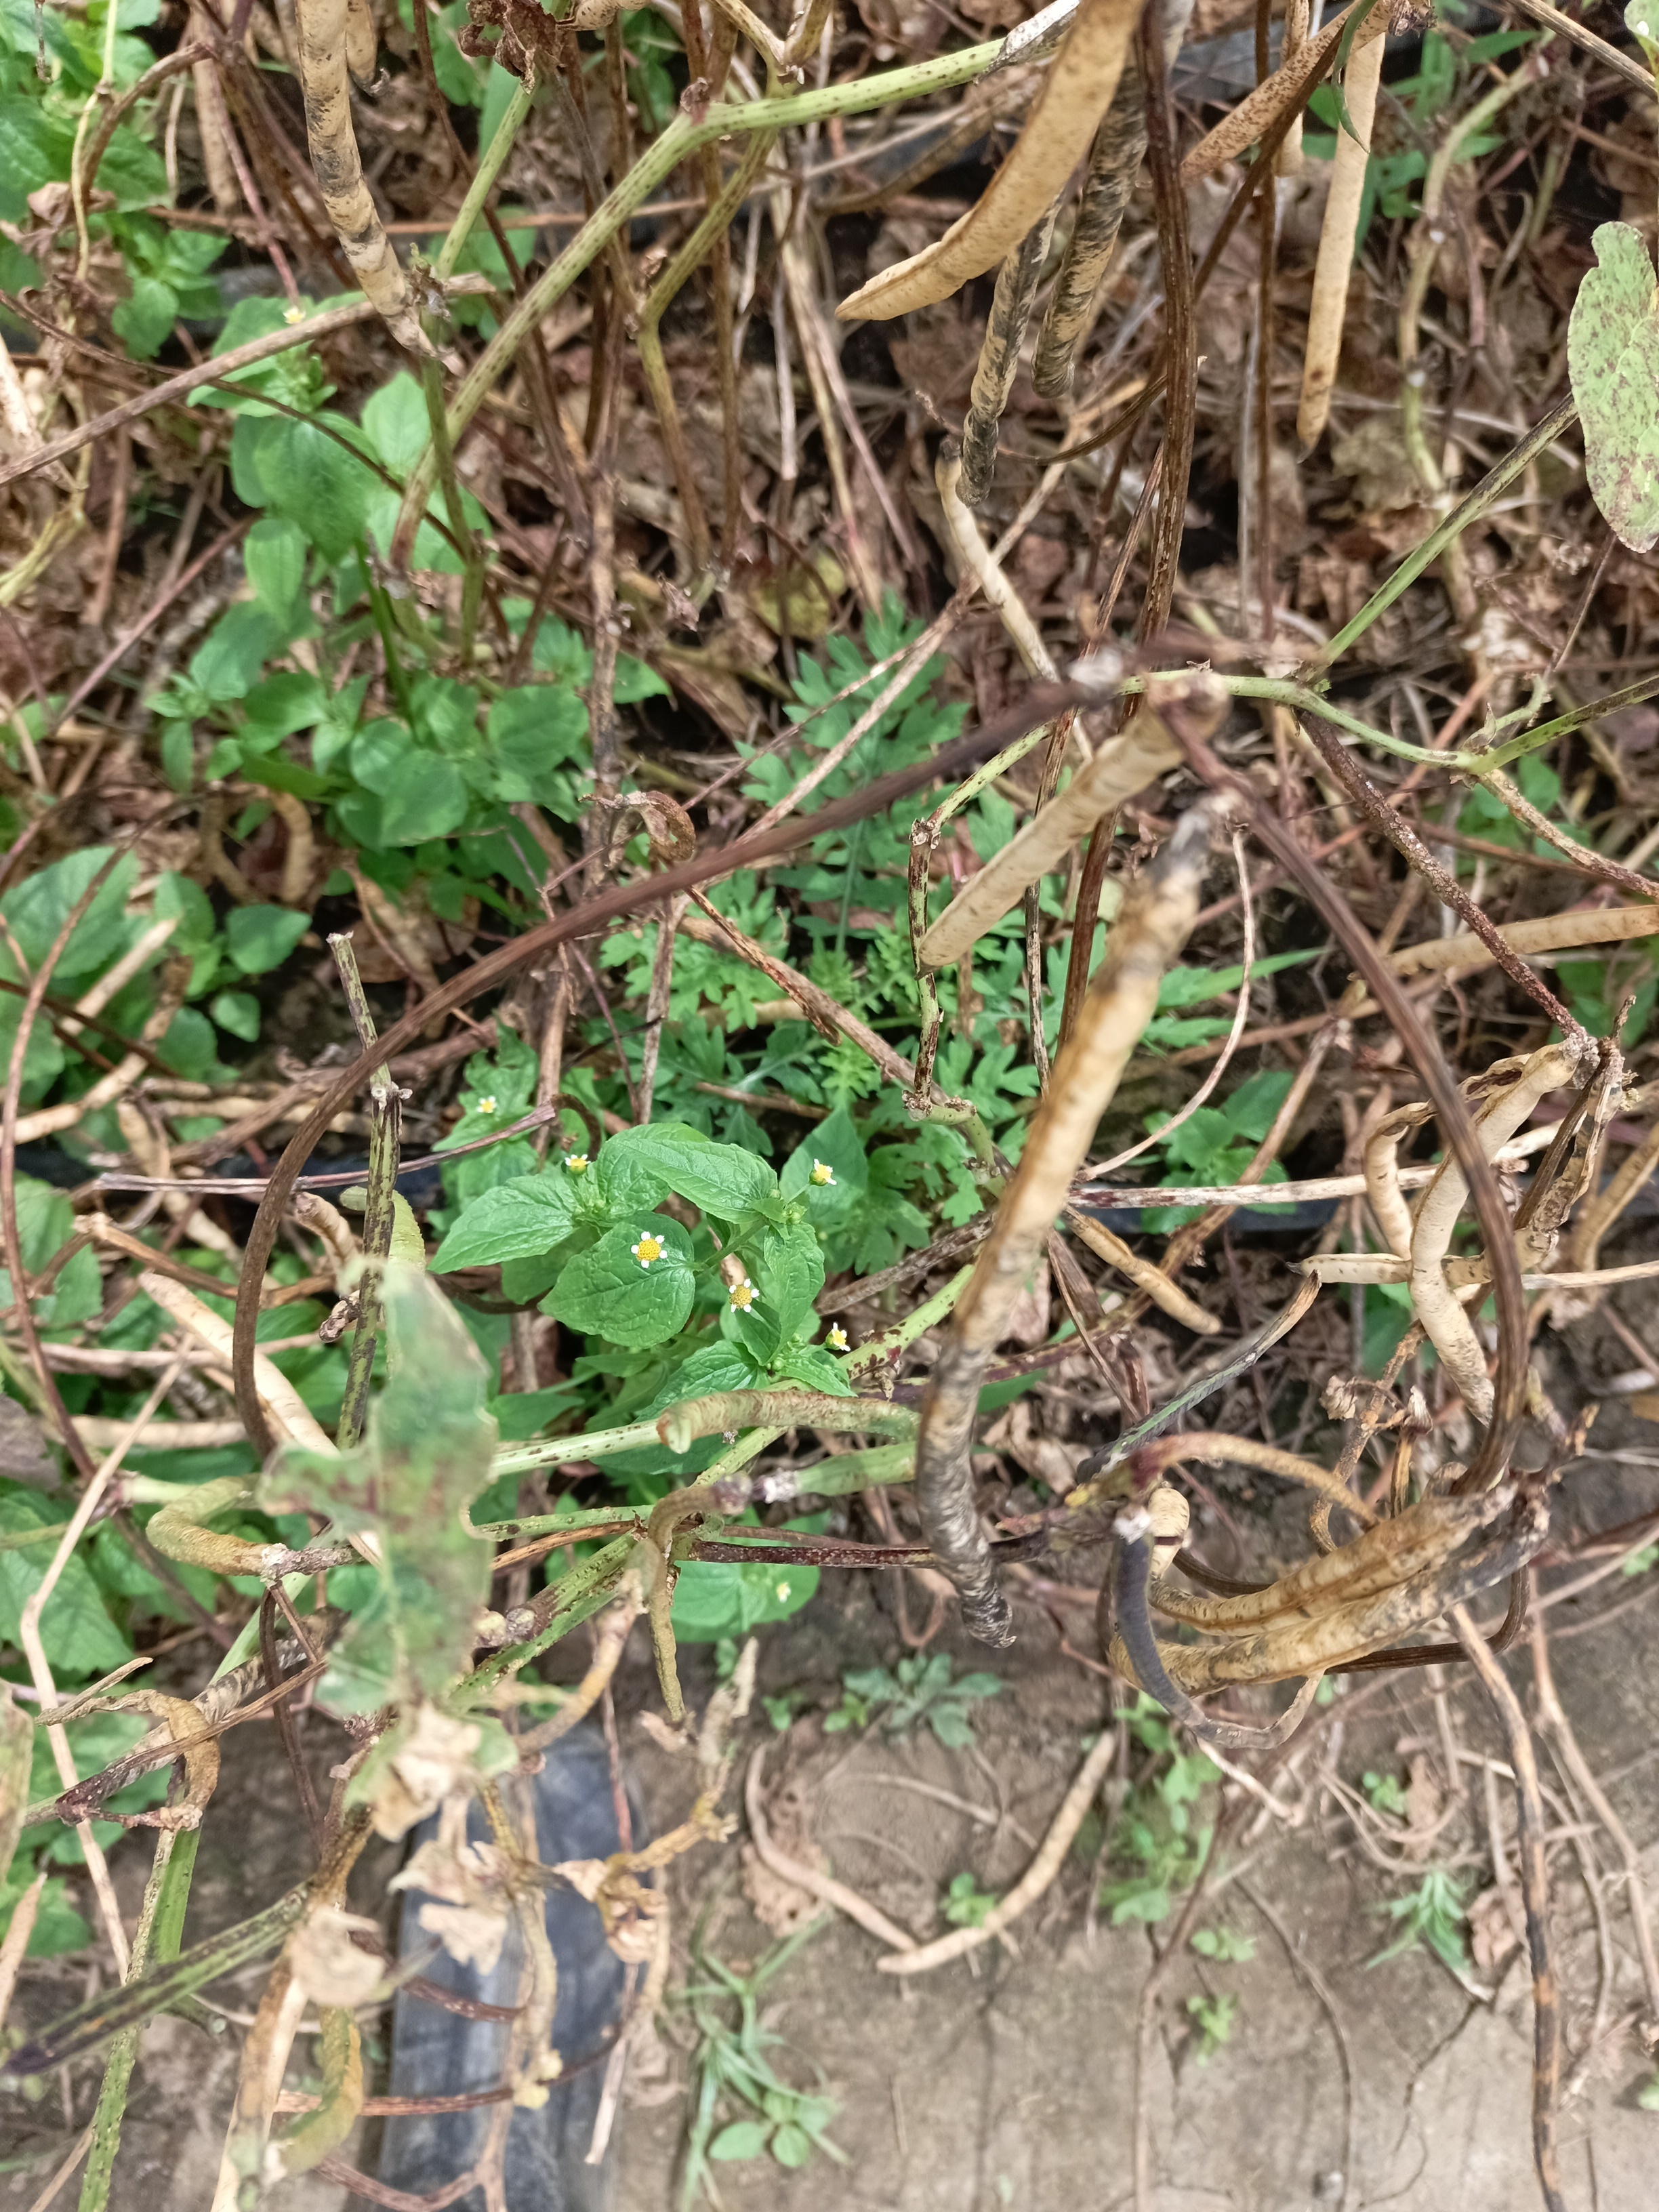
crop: cowpea
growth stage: development pod
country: Tanzania
